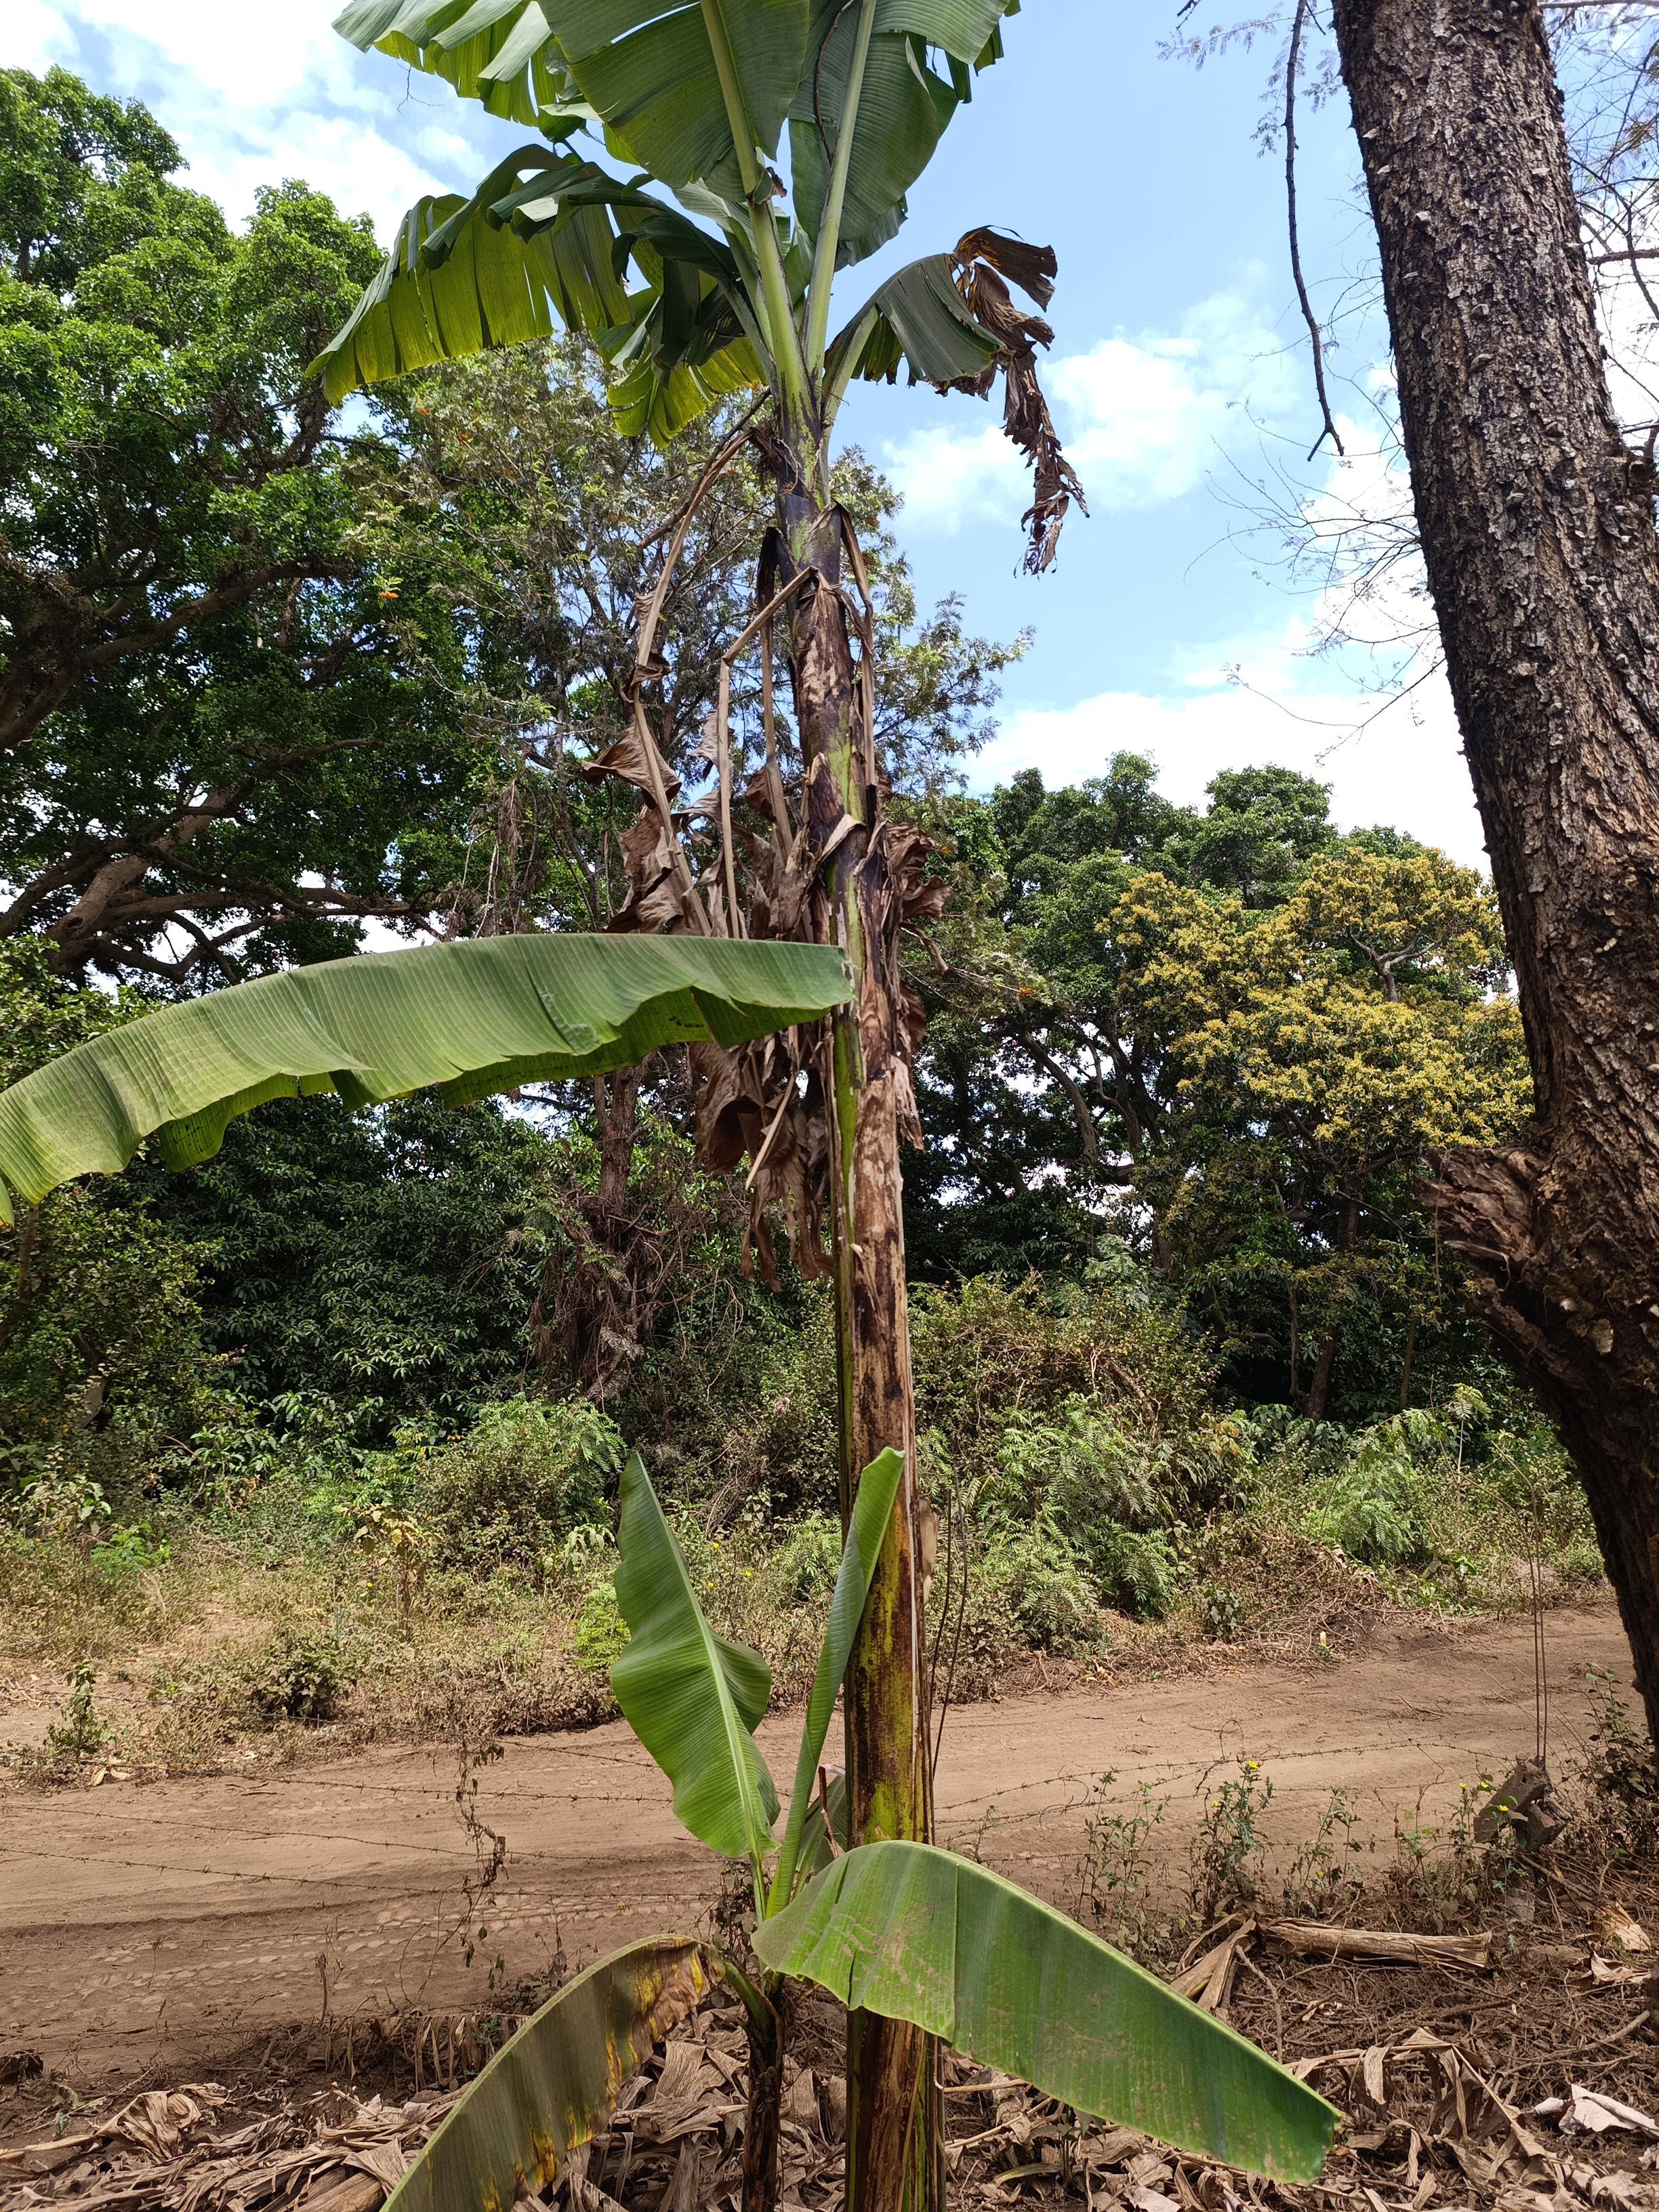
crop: banana
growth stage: vegetative
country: Tanzania
